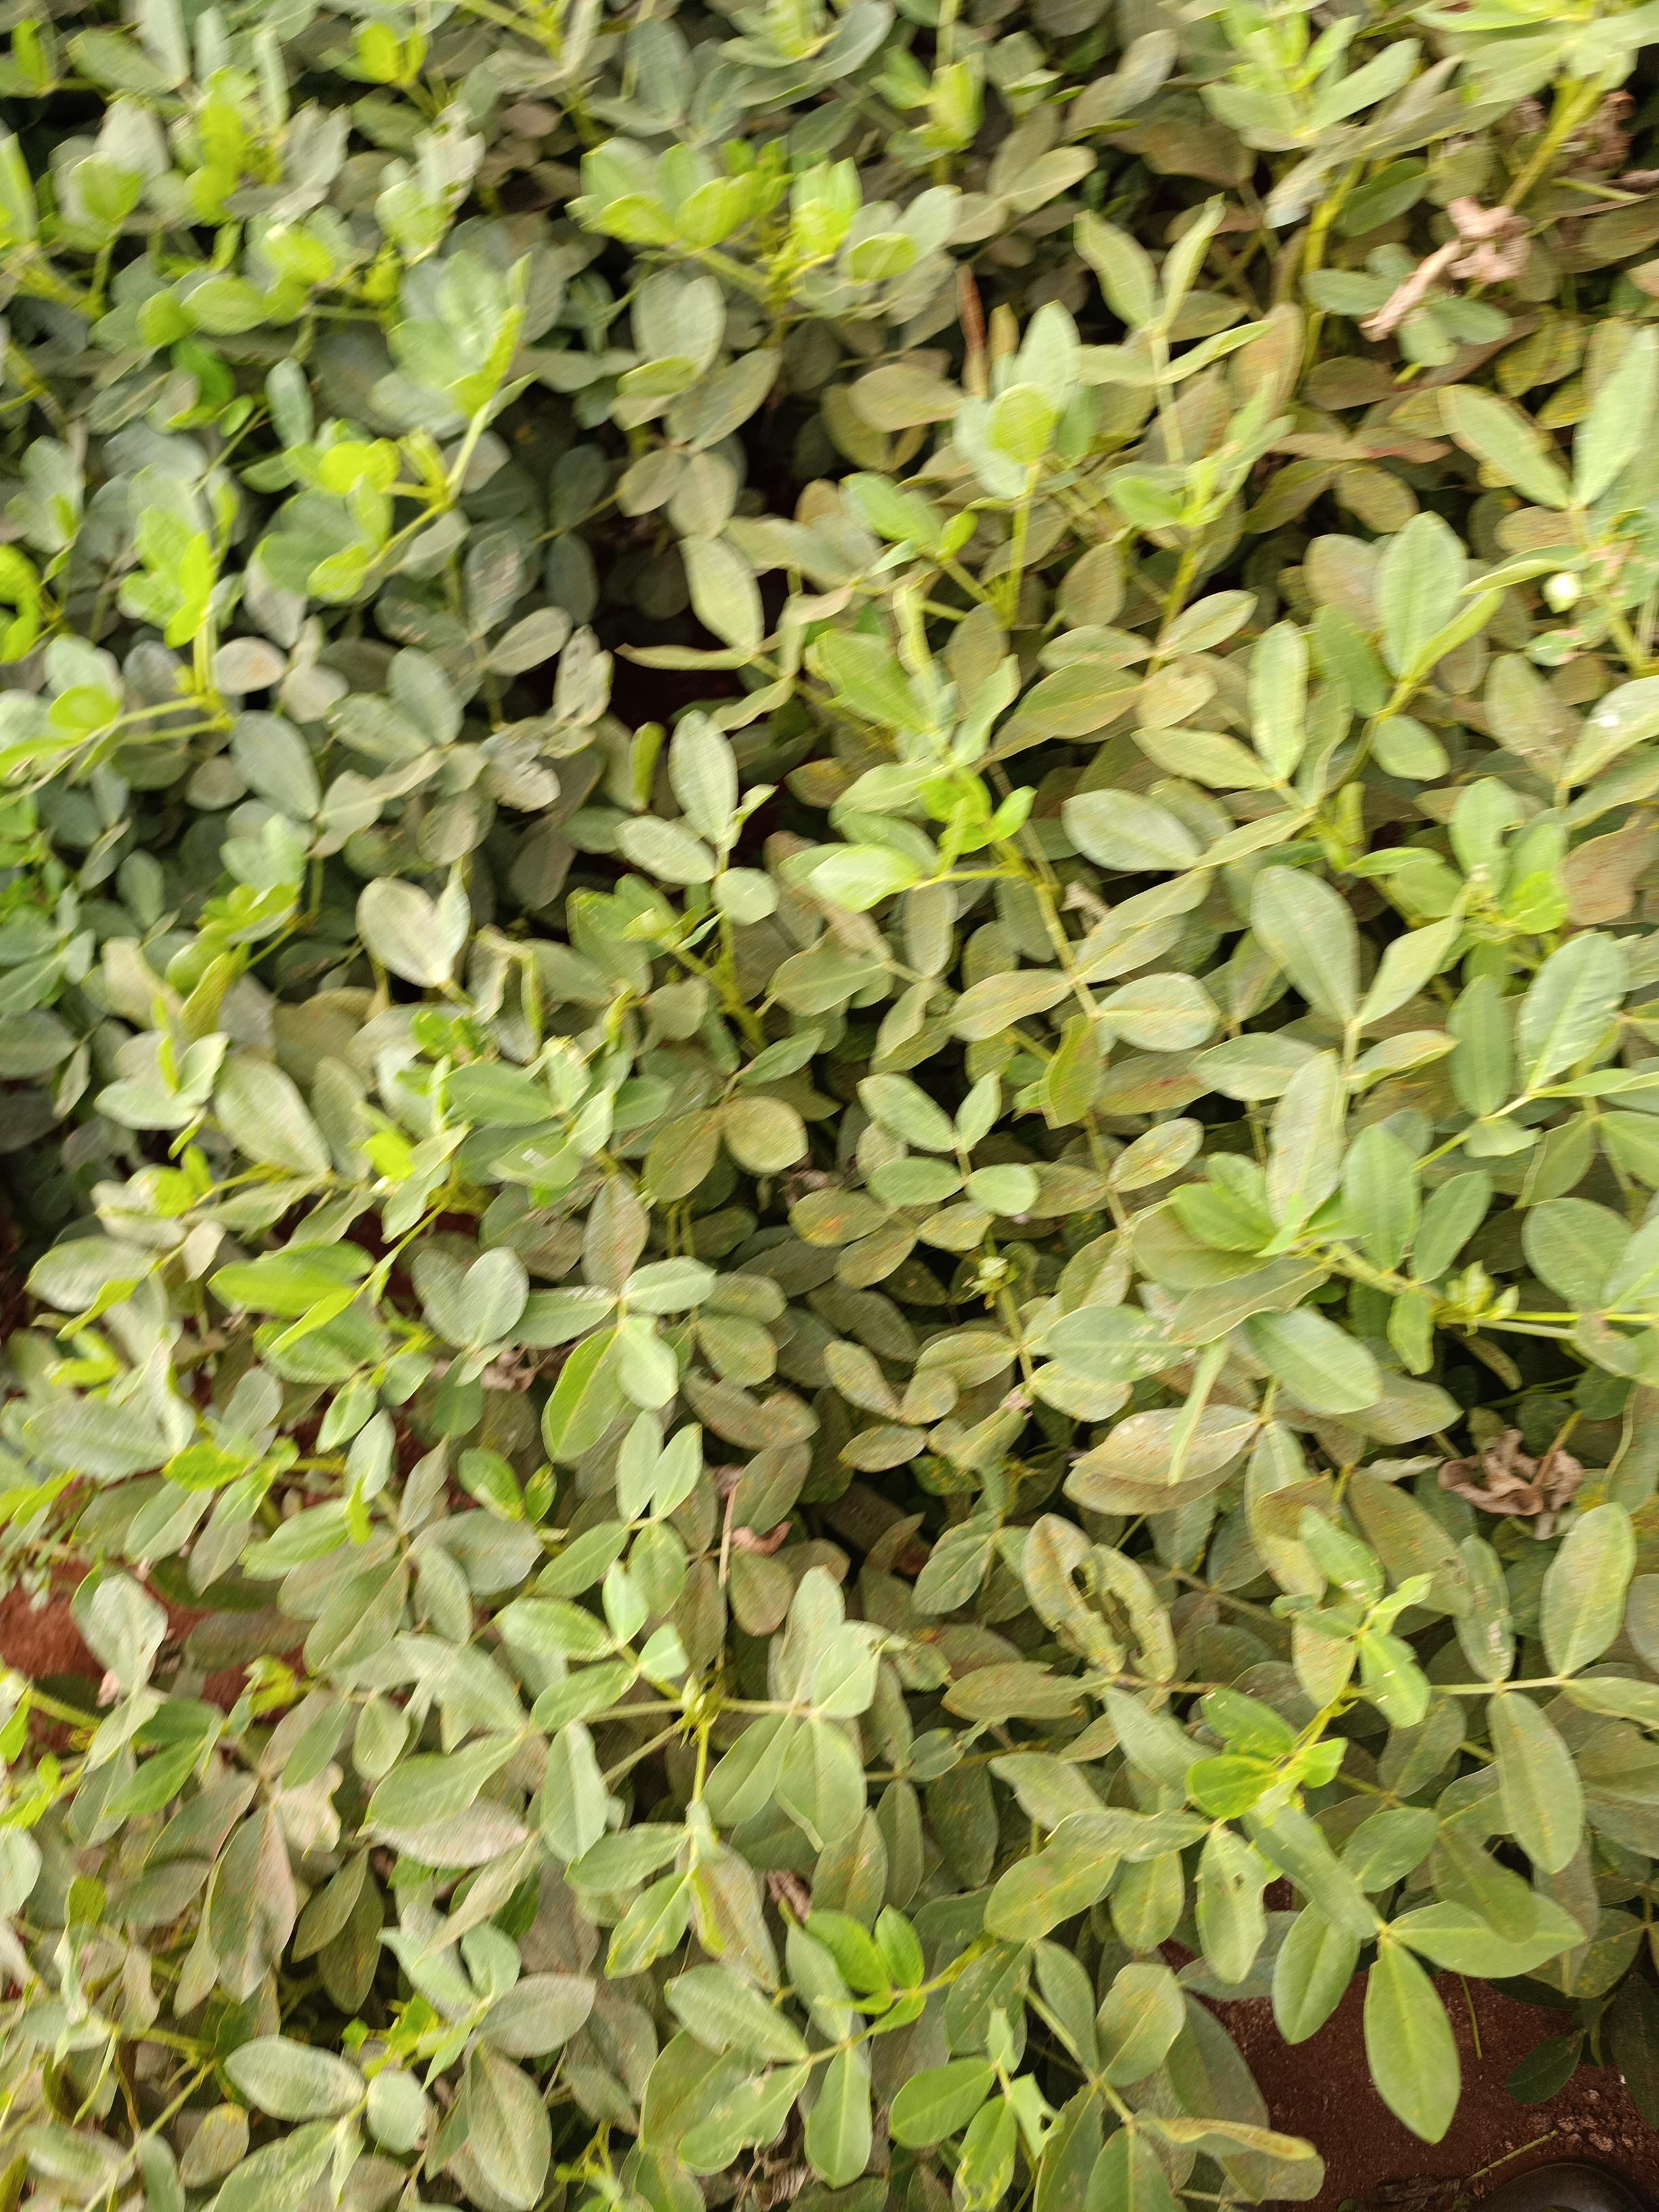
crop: groundnut
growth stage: pegging
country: Kenya
